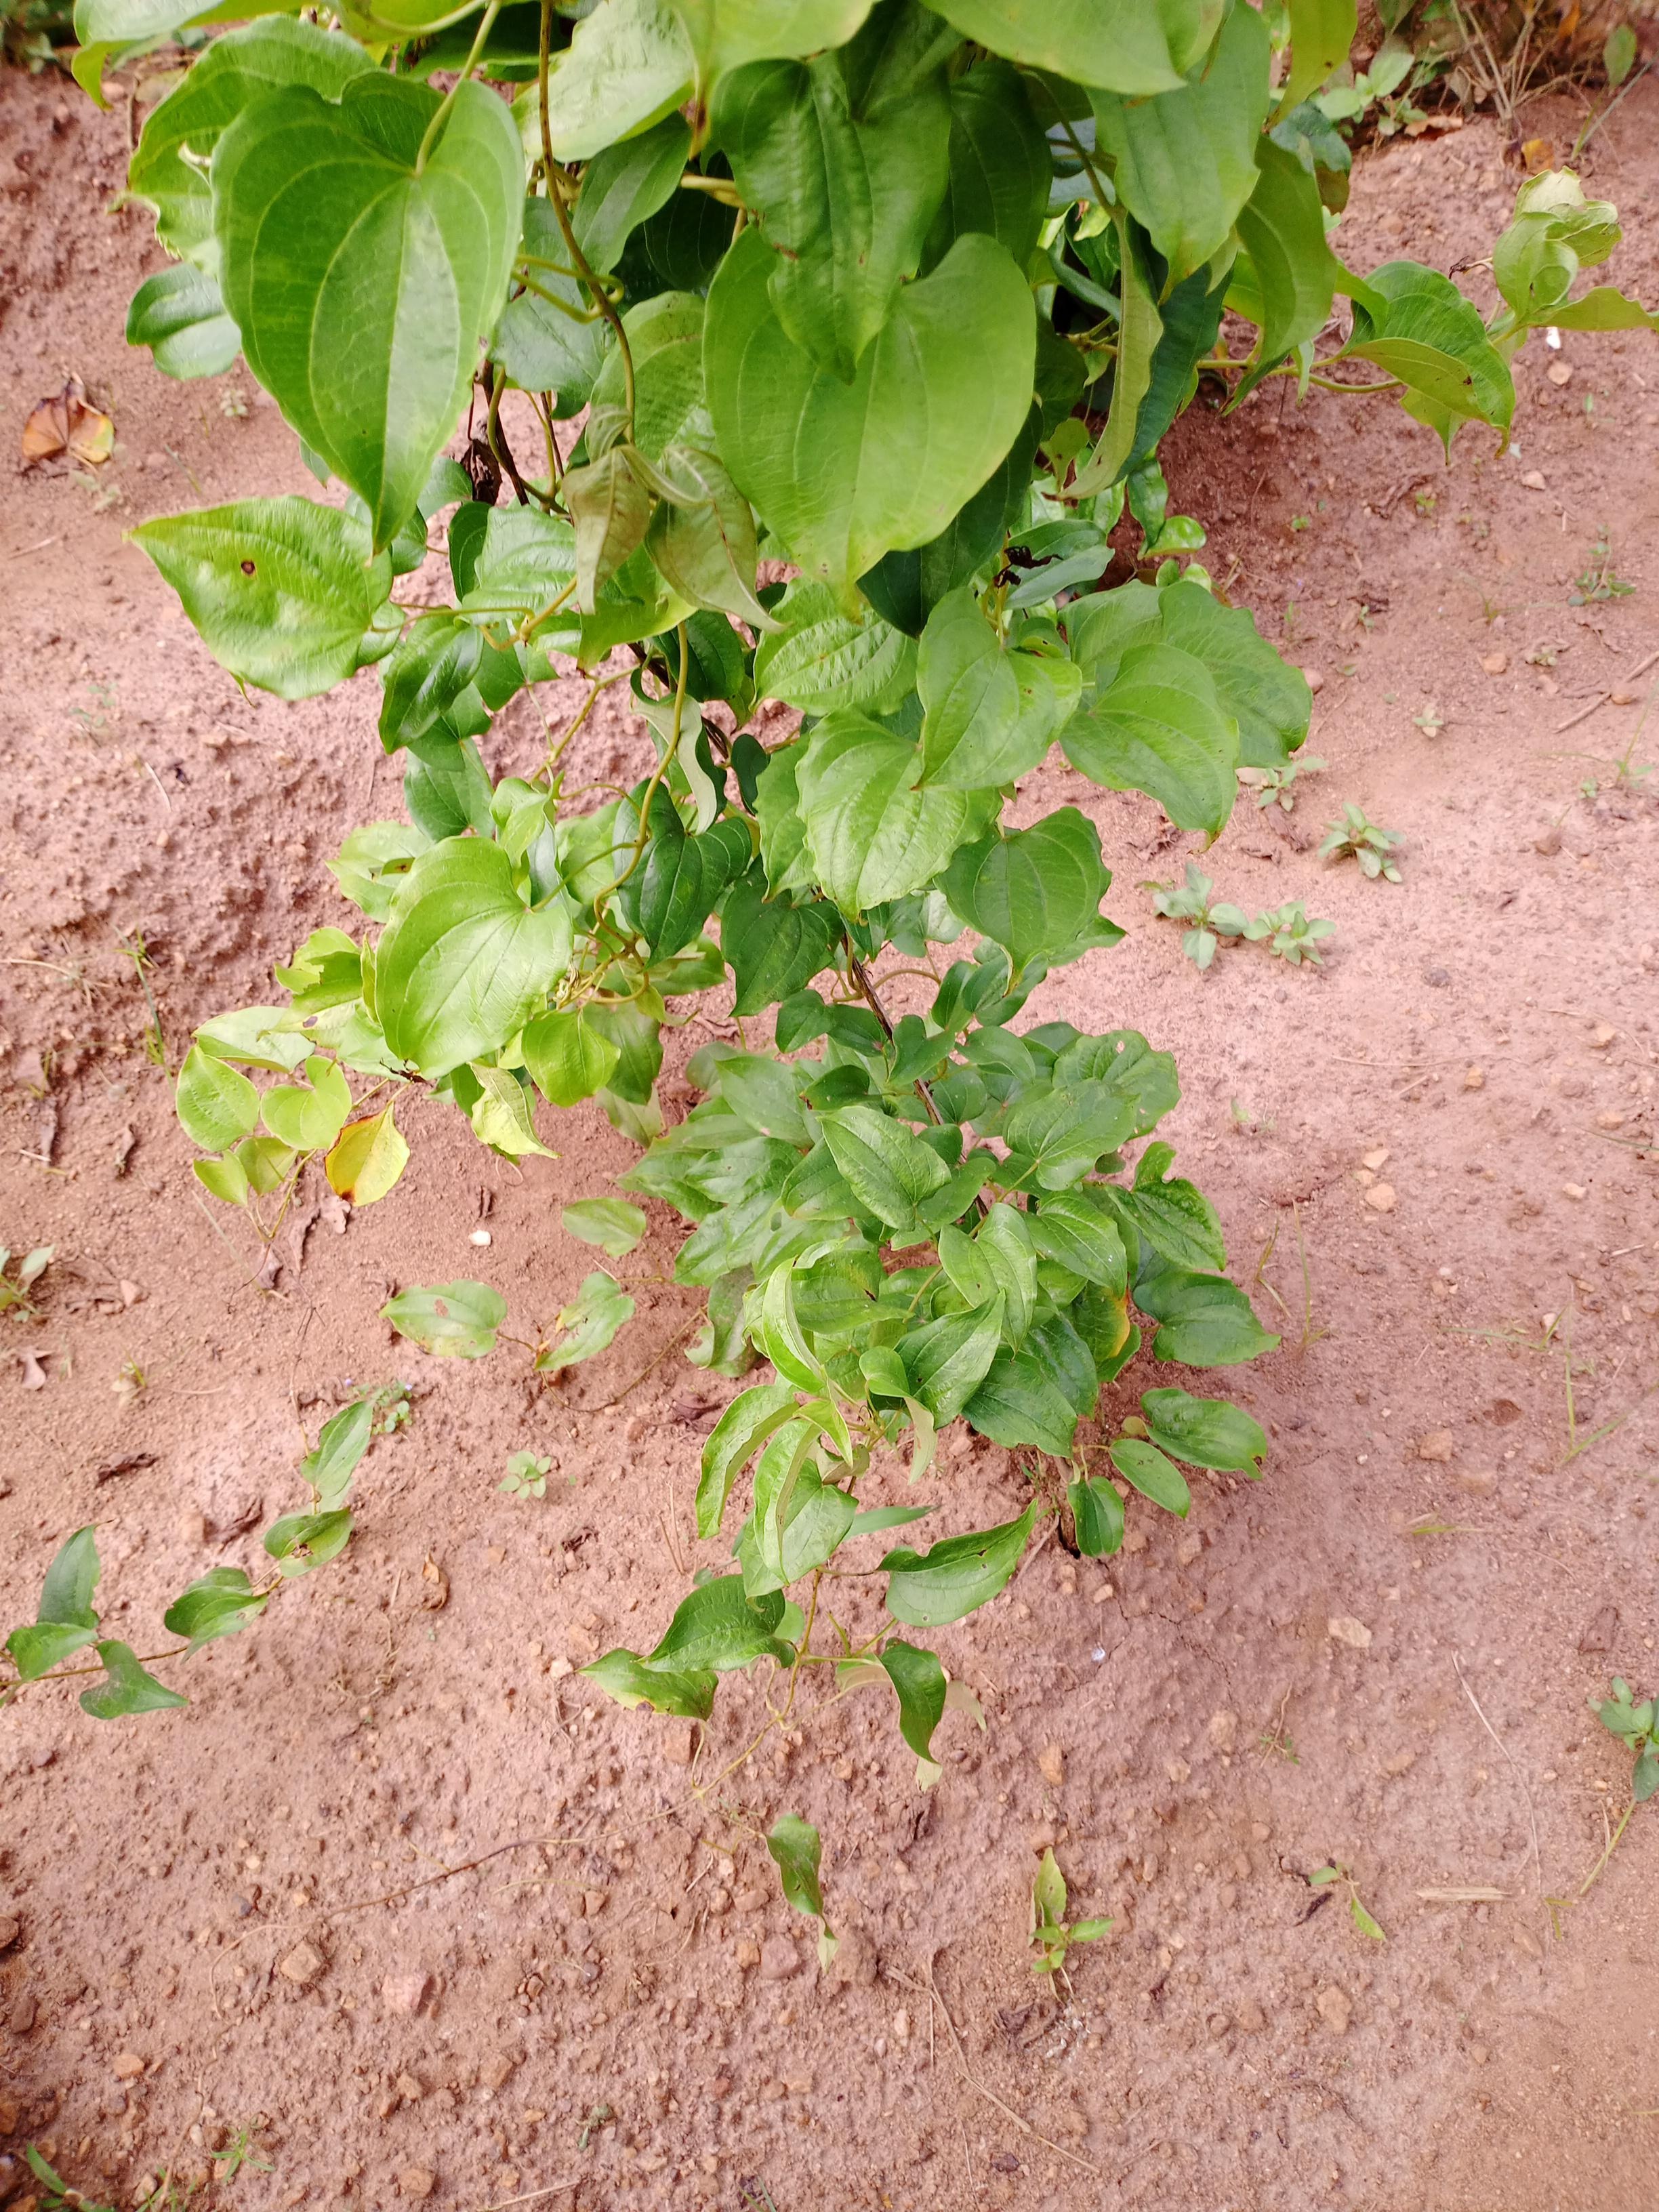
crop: yam
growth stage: vegetative
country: Nigeria
